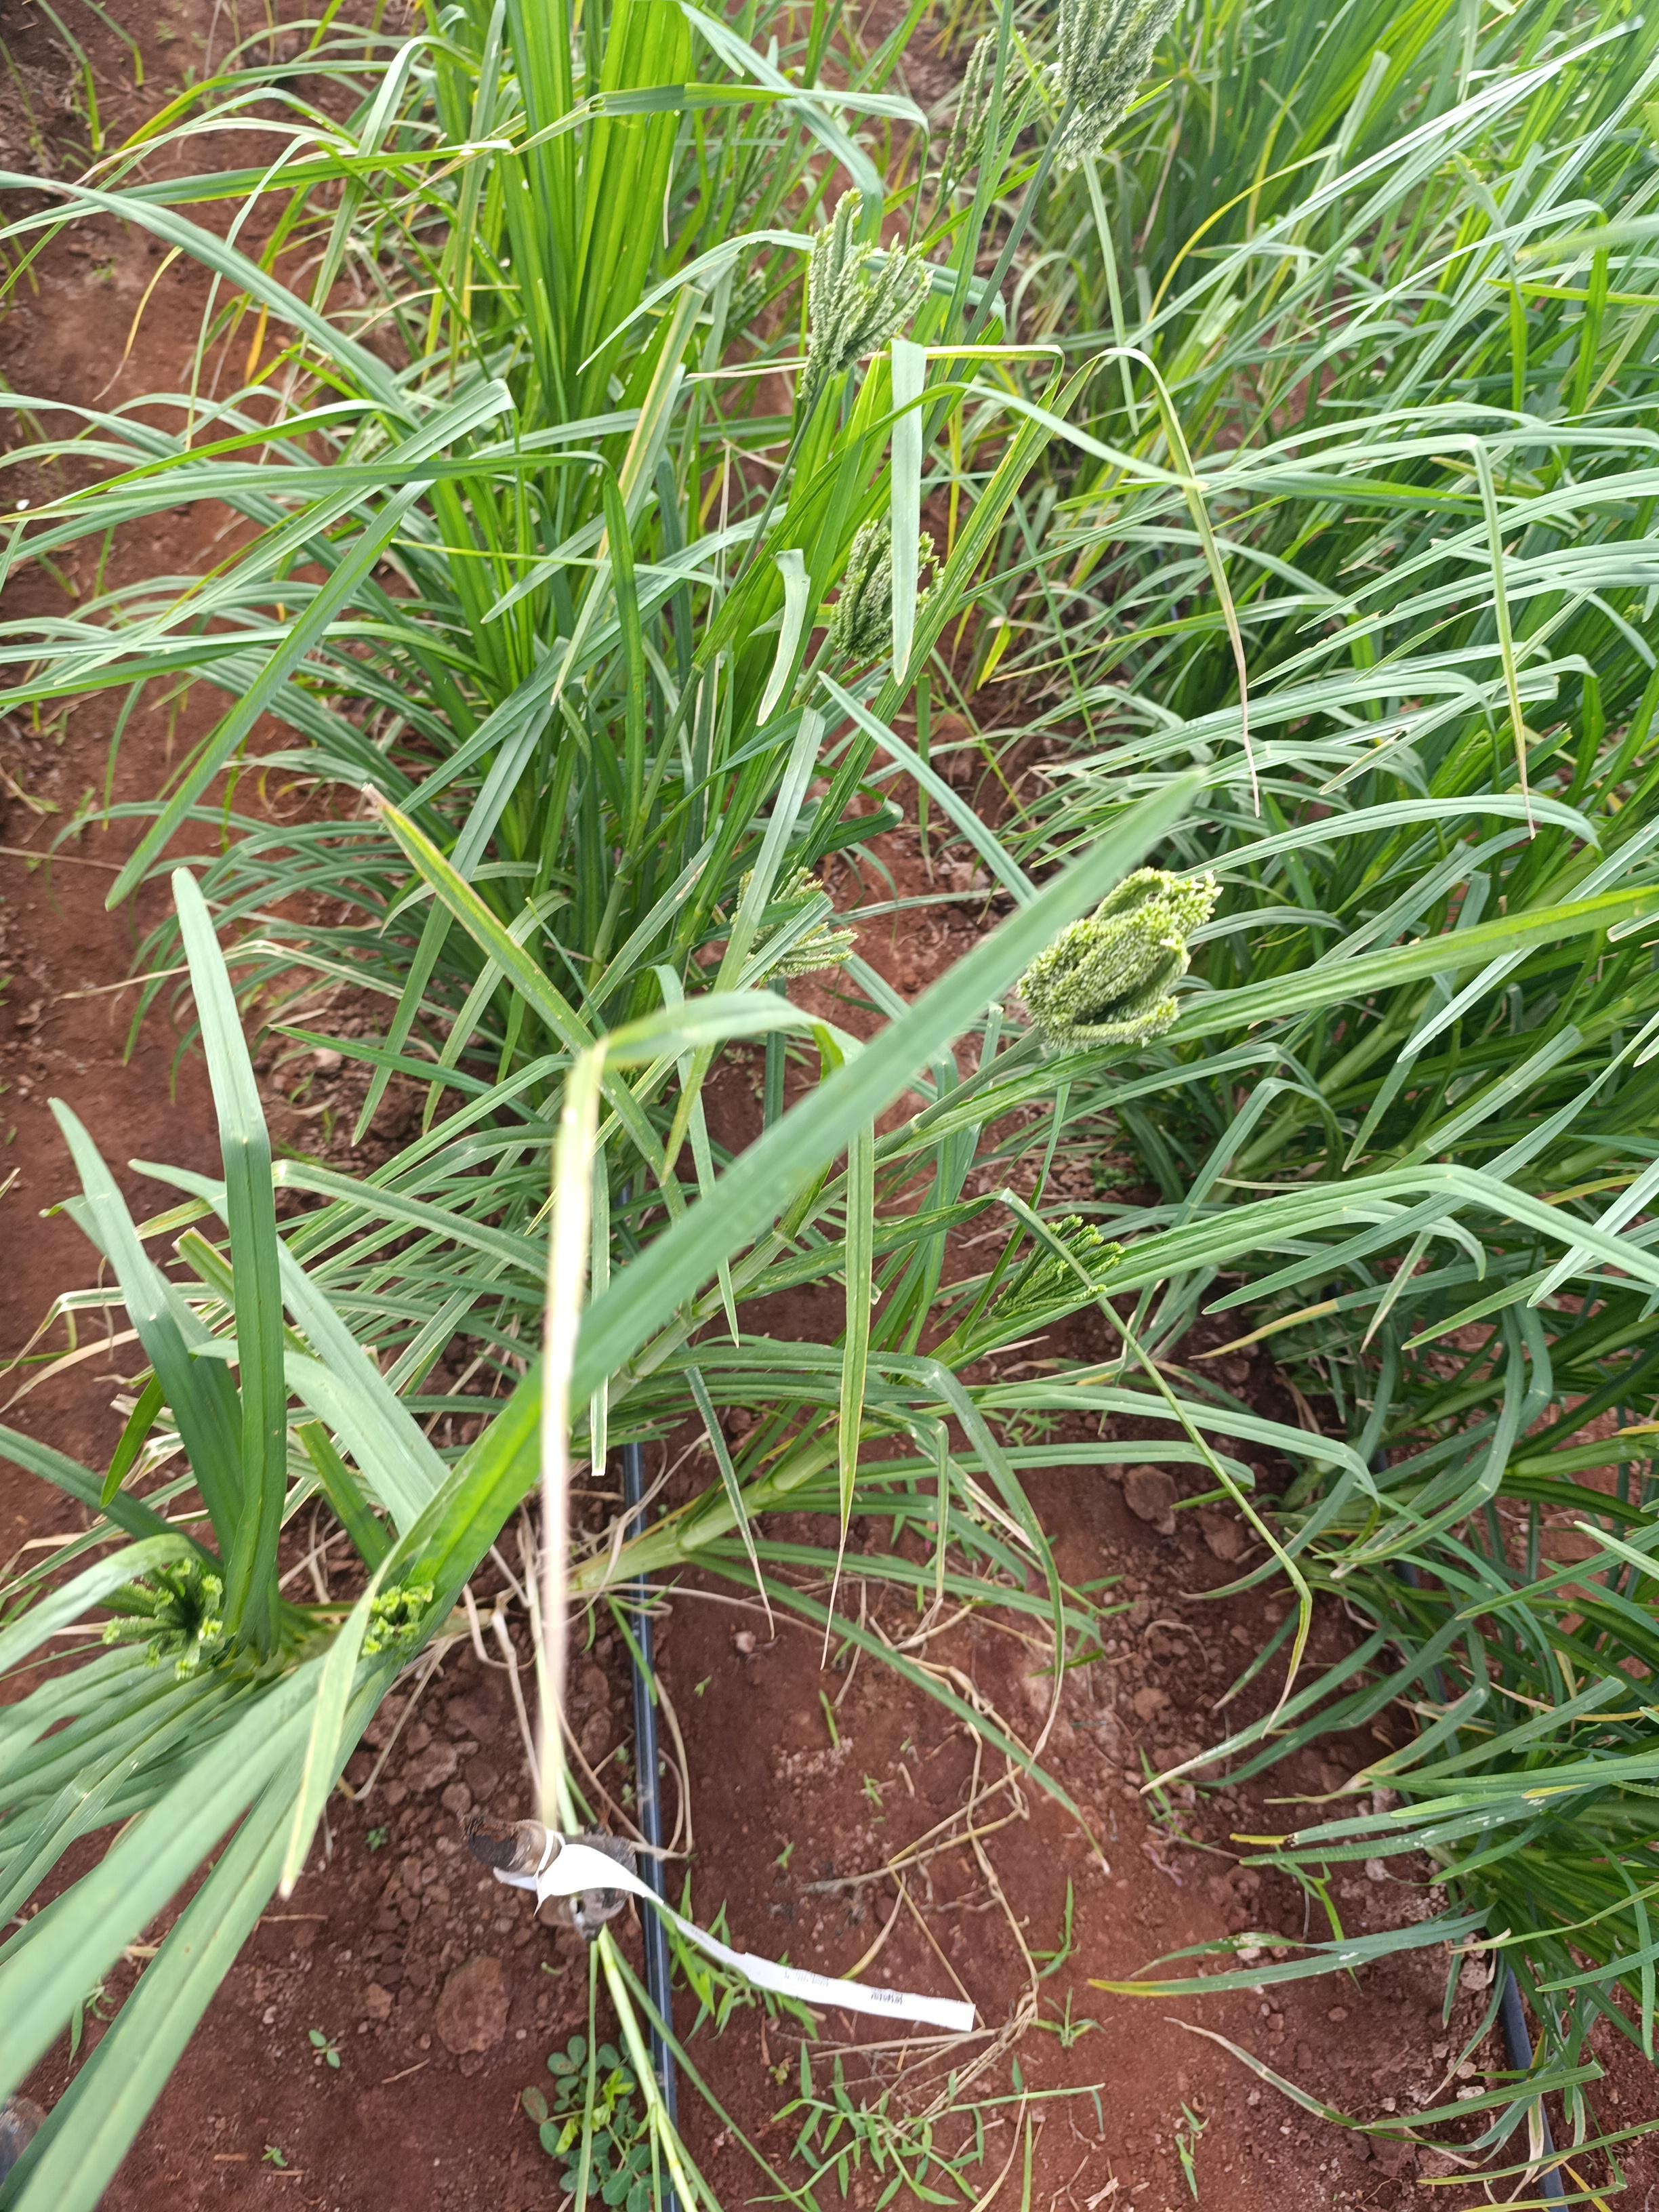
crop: finger millet
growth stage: flowering
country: Kenya
